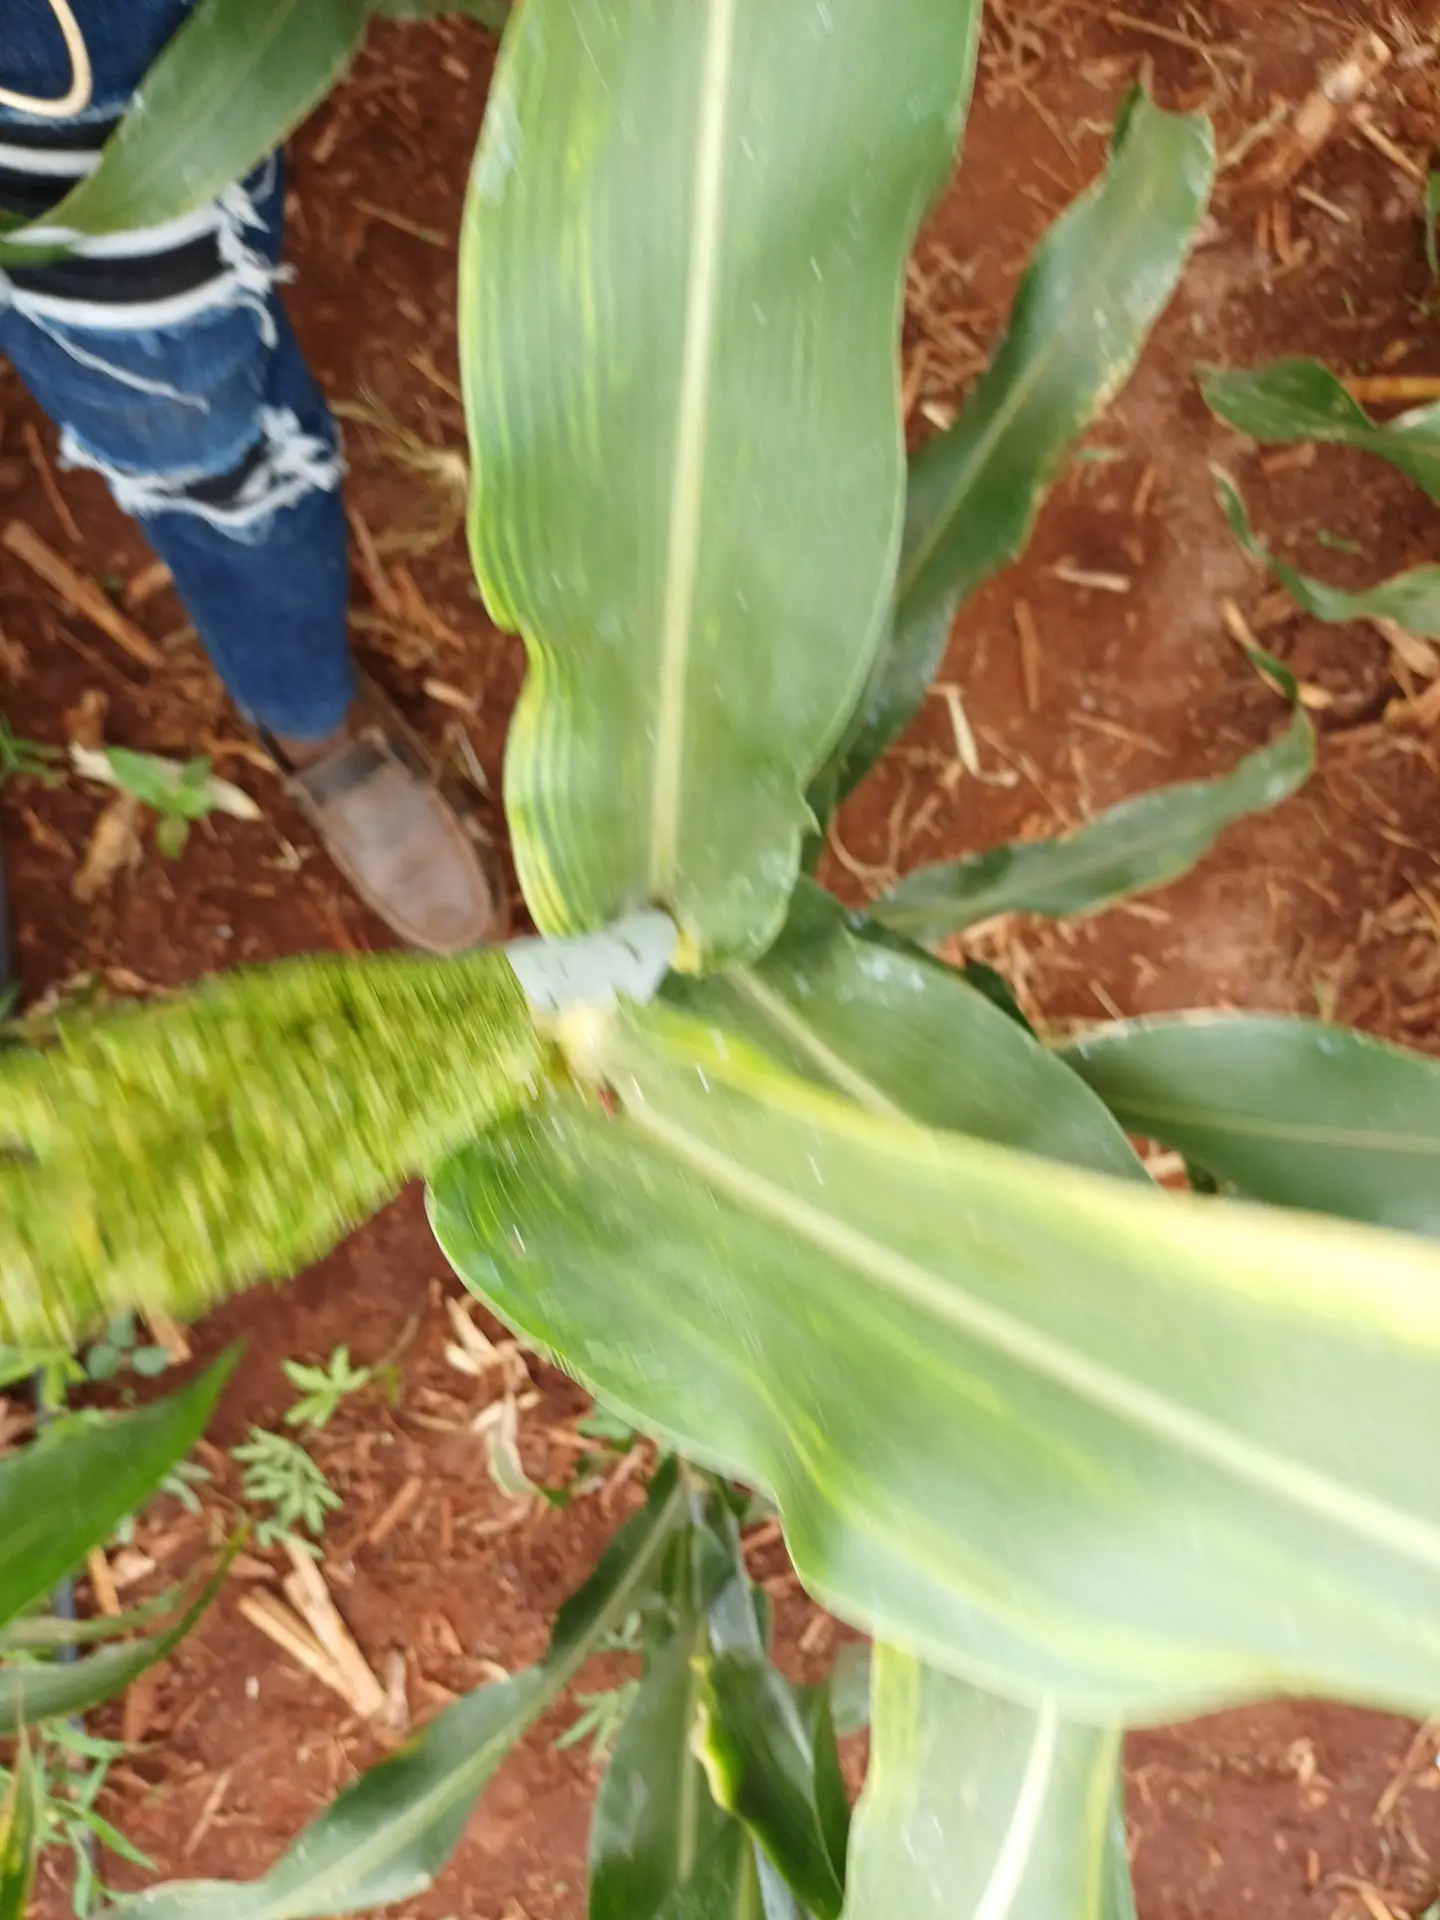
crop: sorghum
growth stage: heading tuber
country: Kenya
